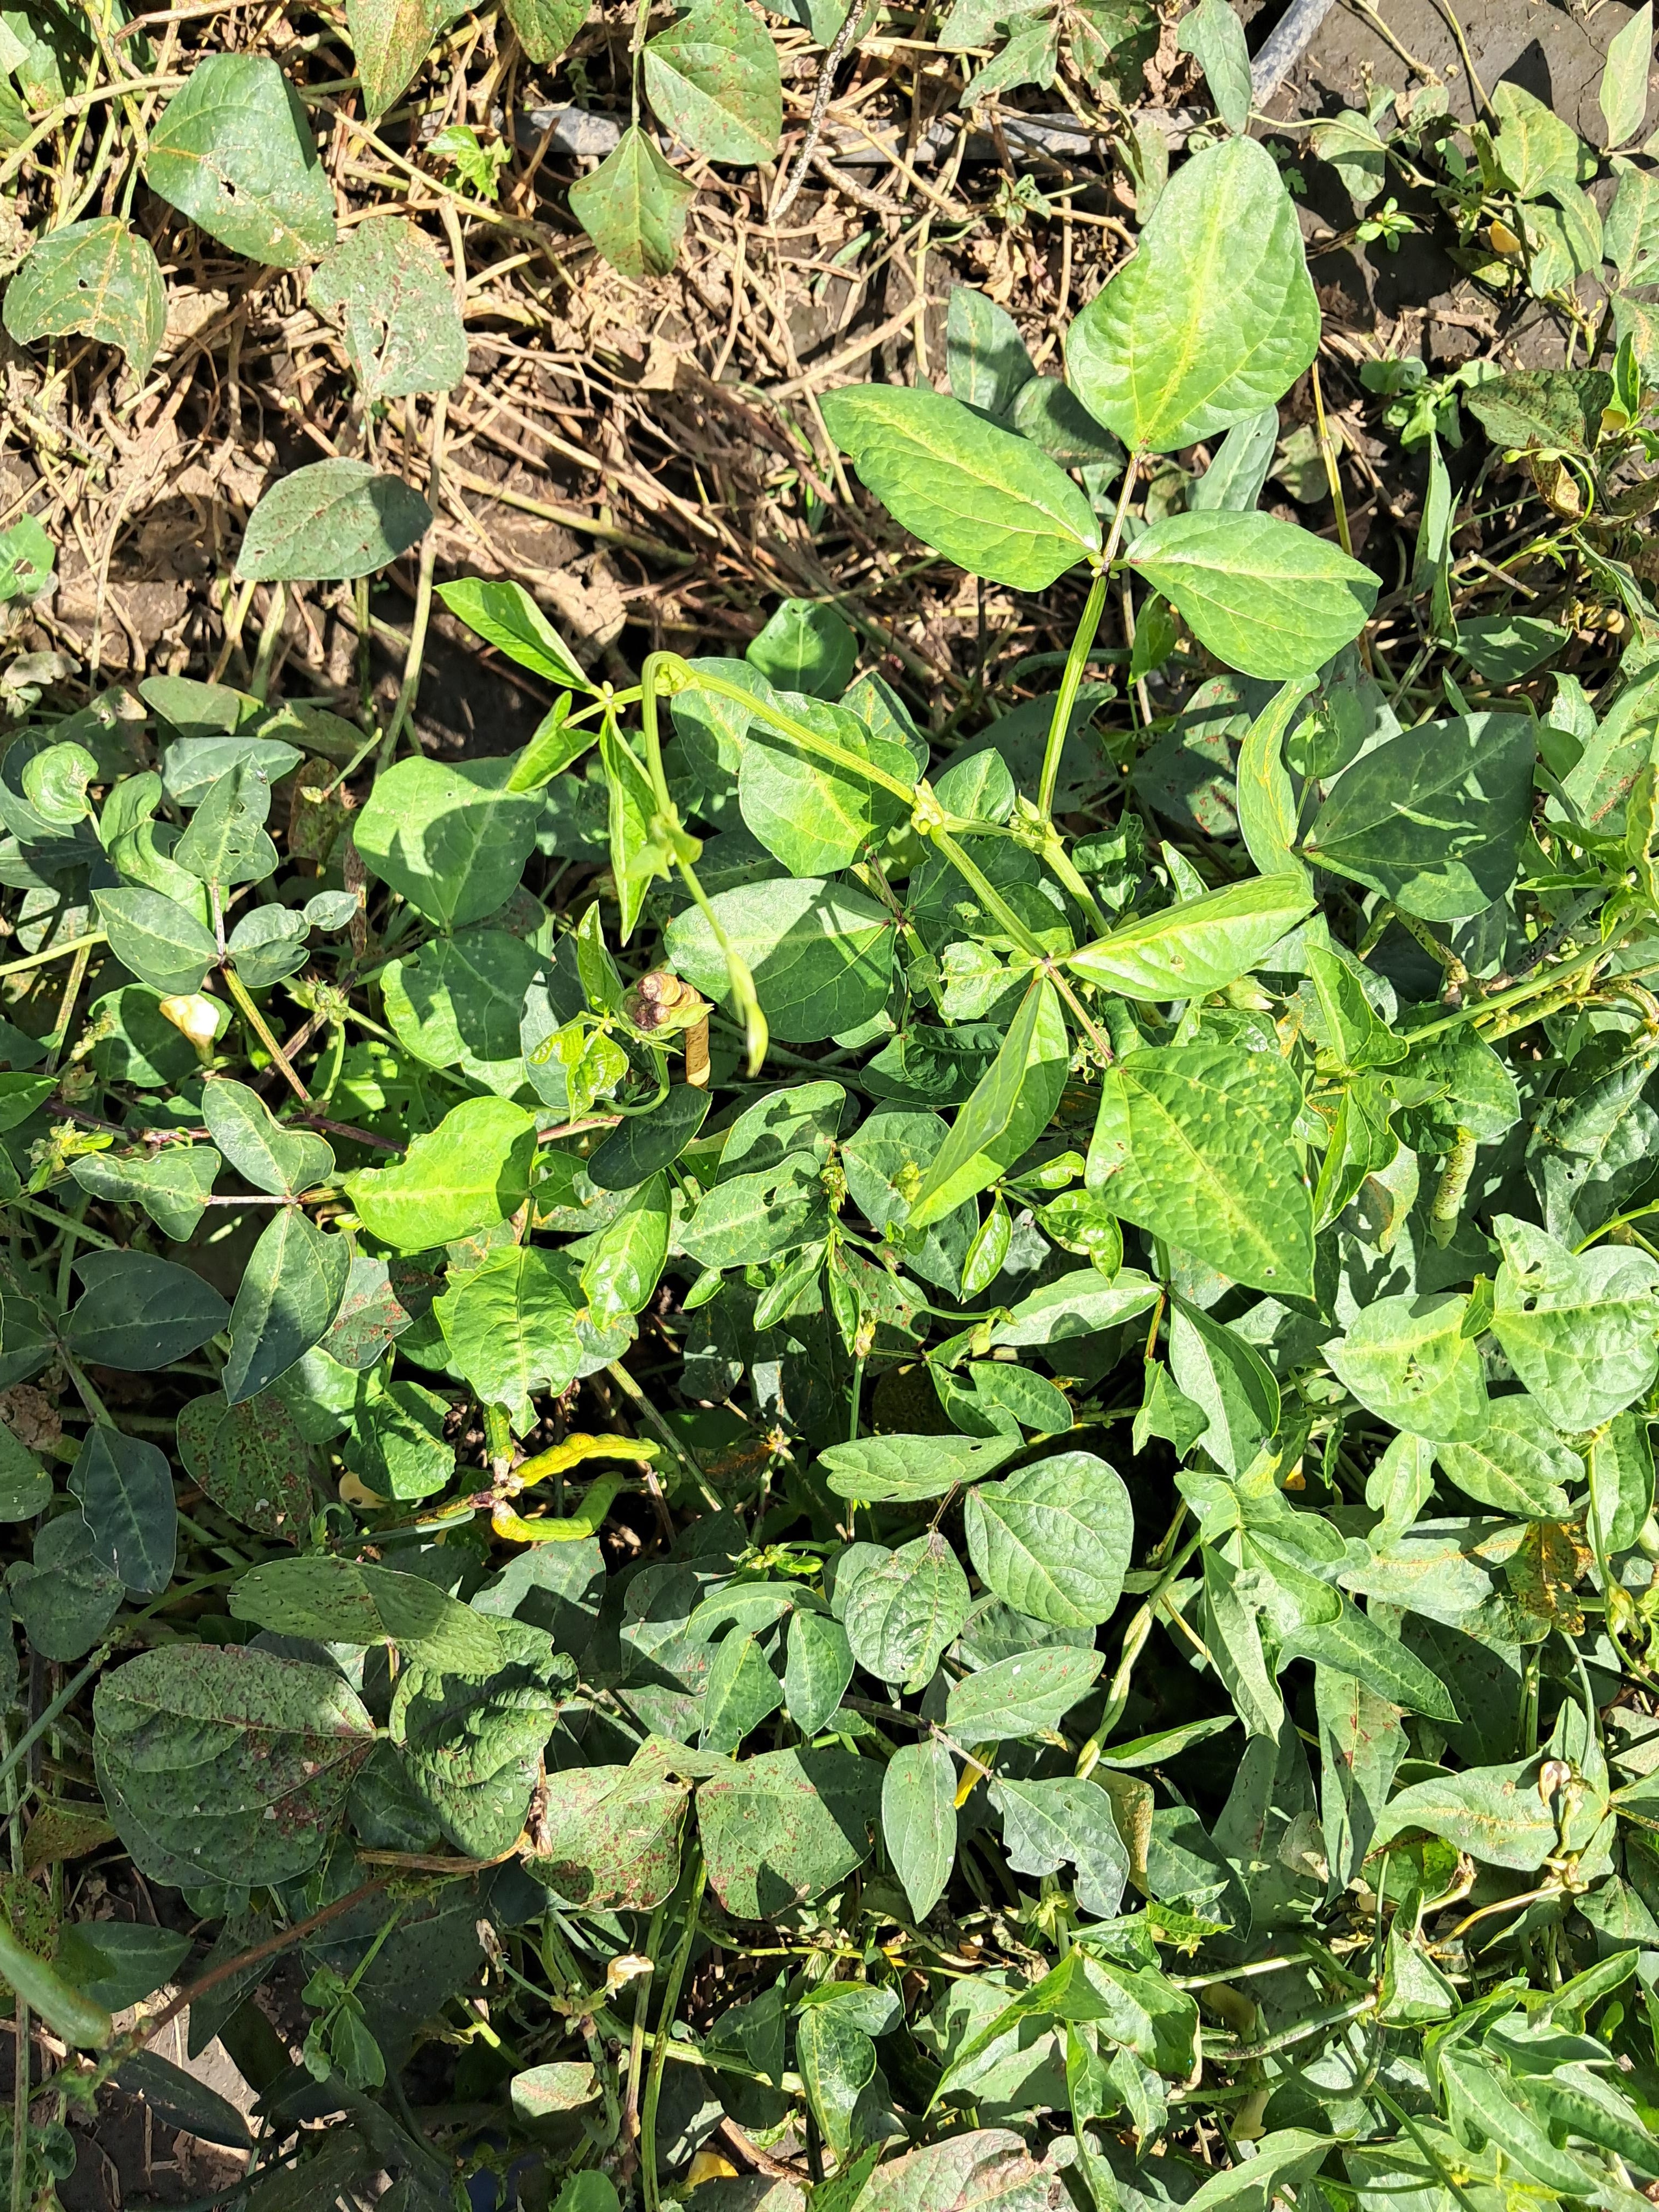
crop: cowpea
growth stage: development pod
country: Tanzania
